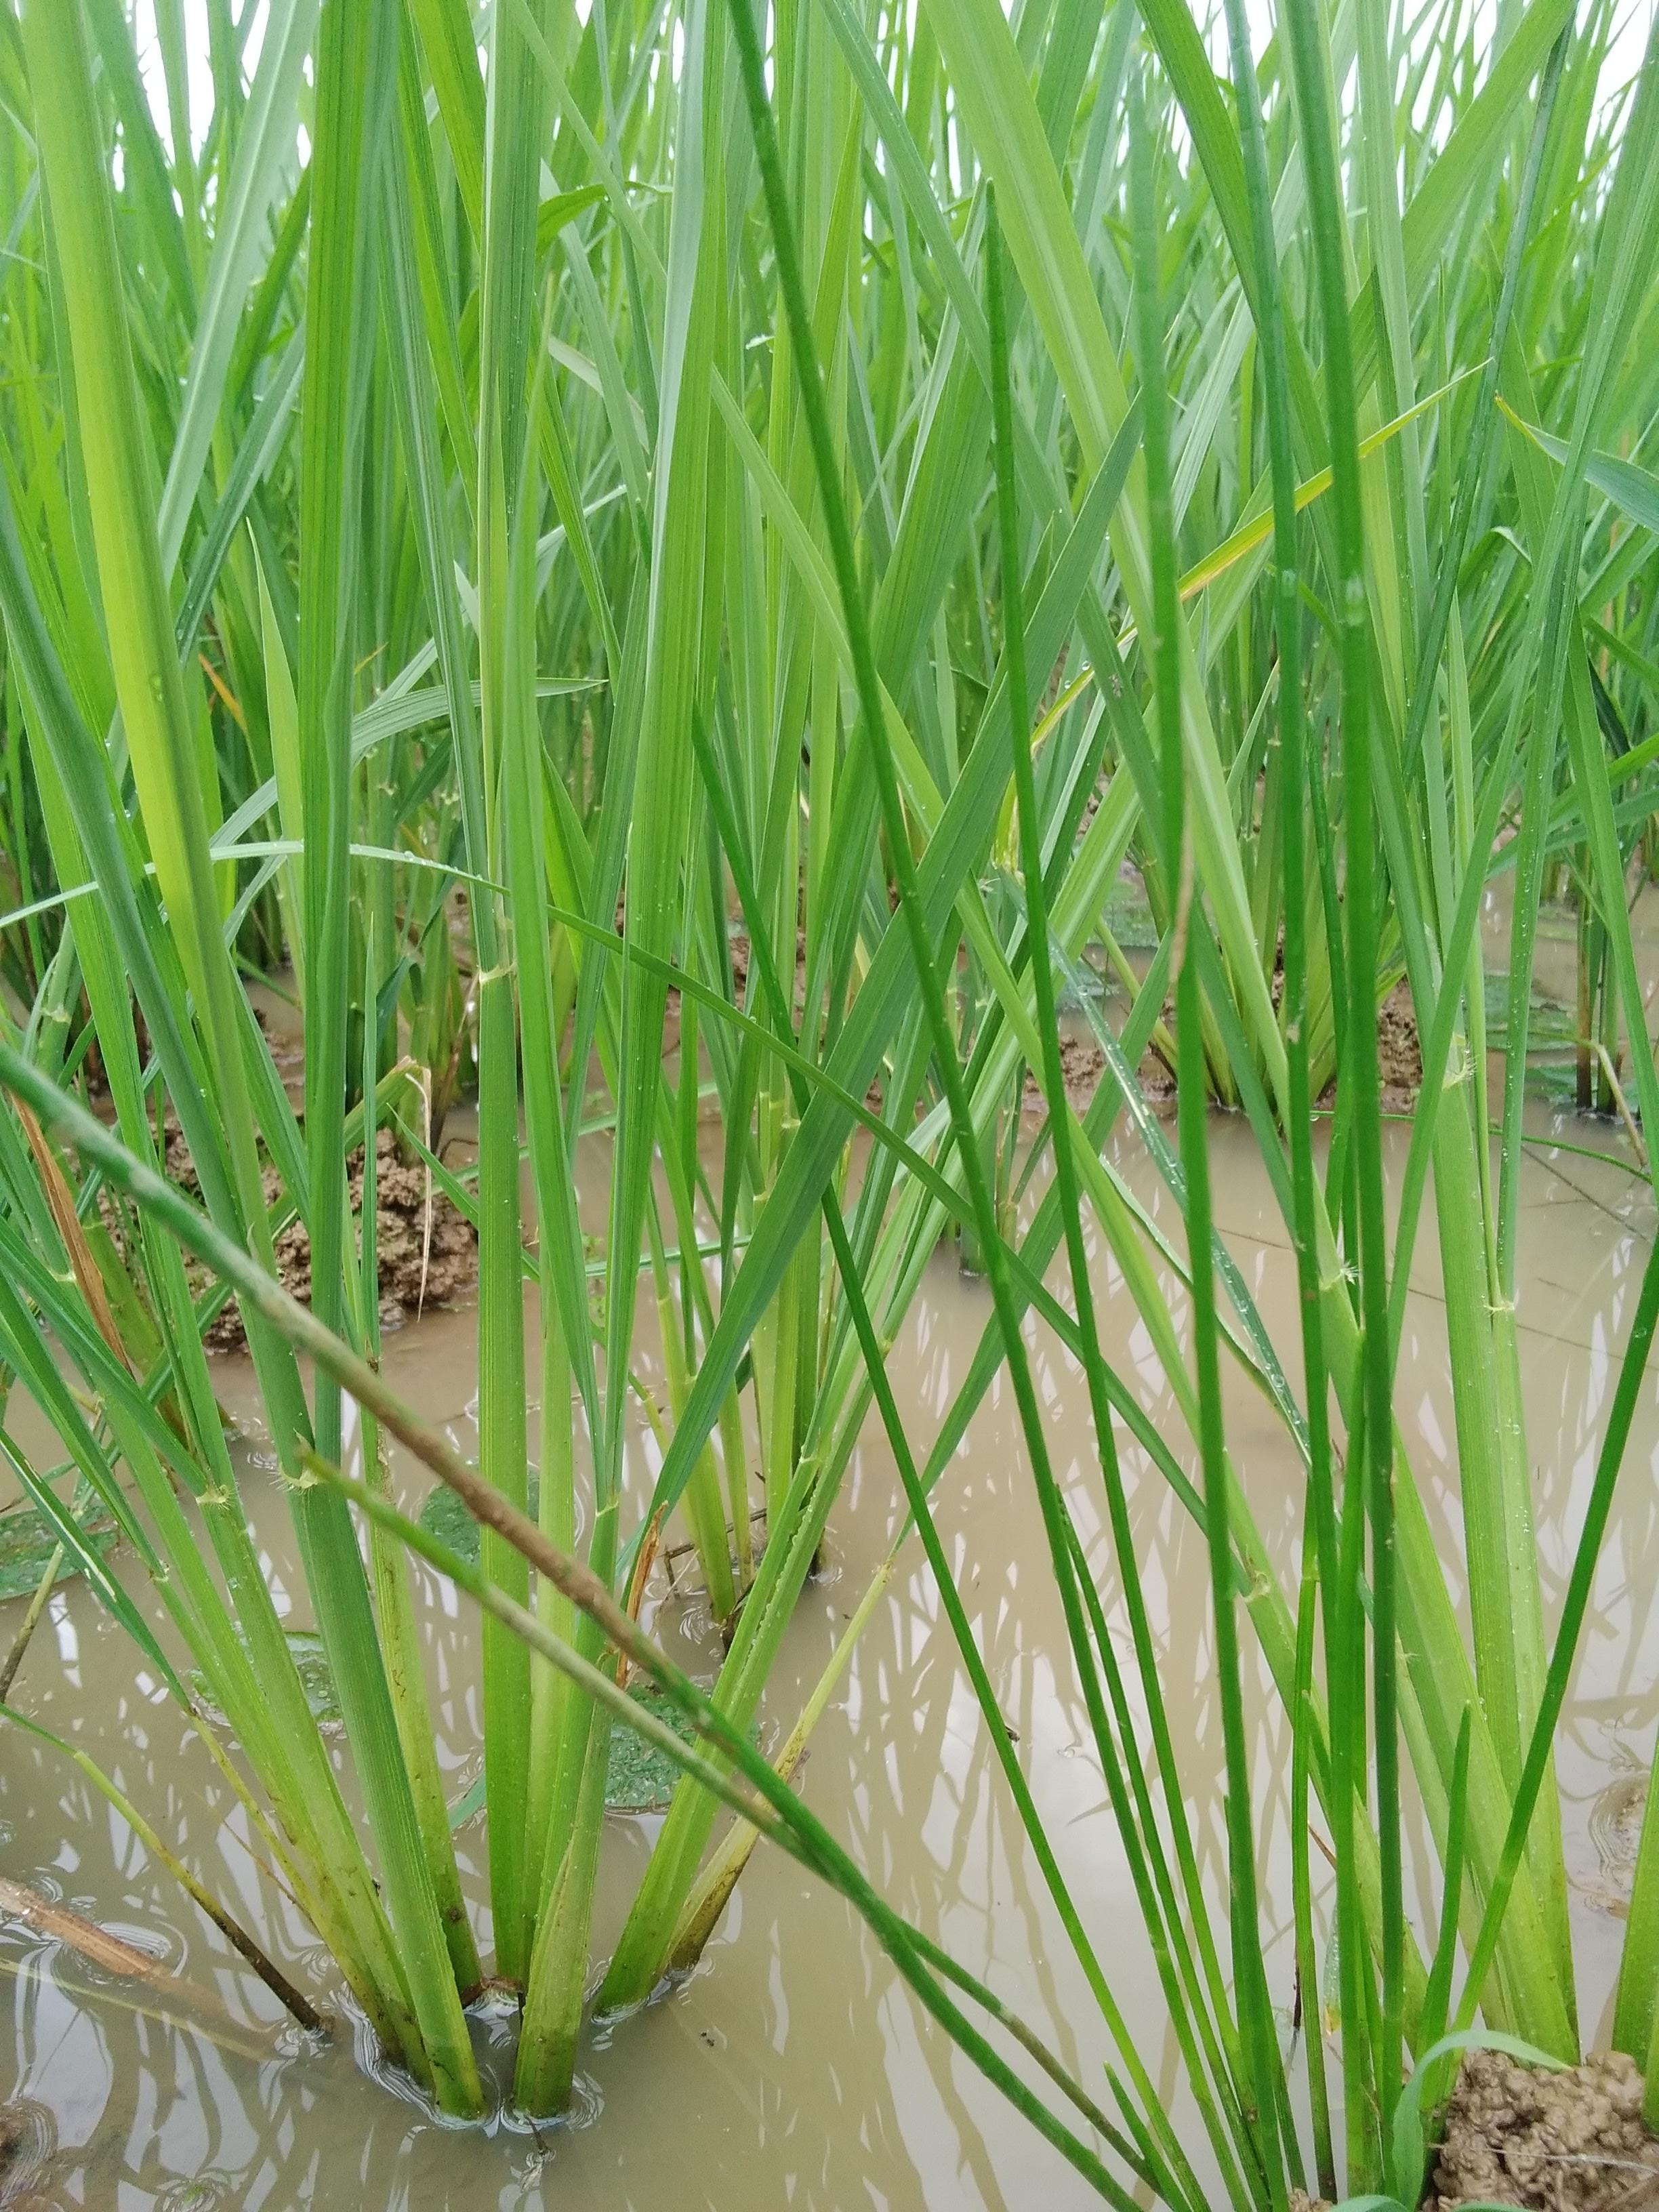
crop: rice
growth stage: vegetative
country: Nigeria
